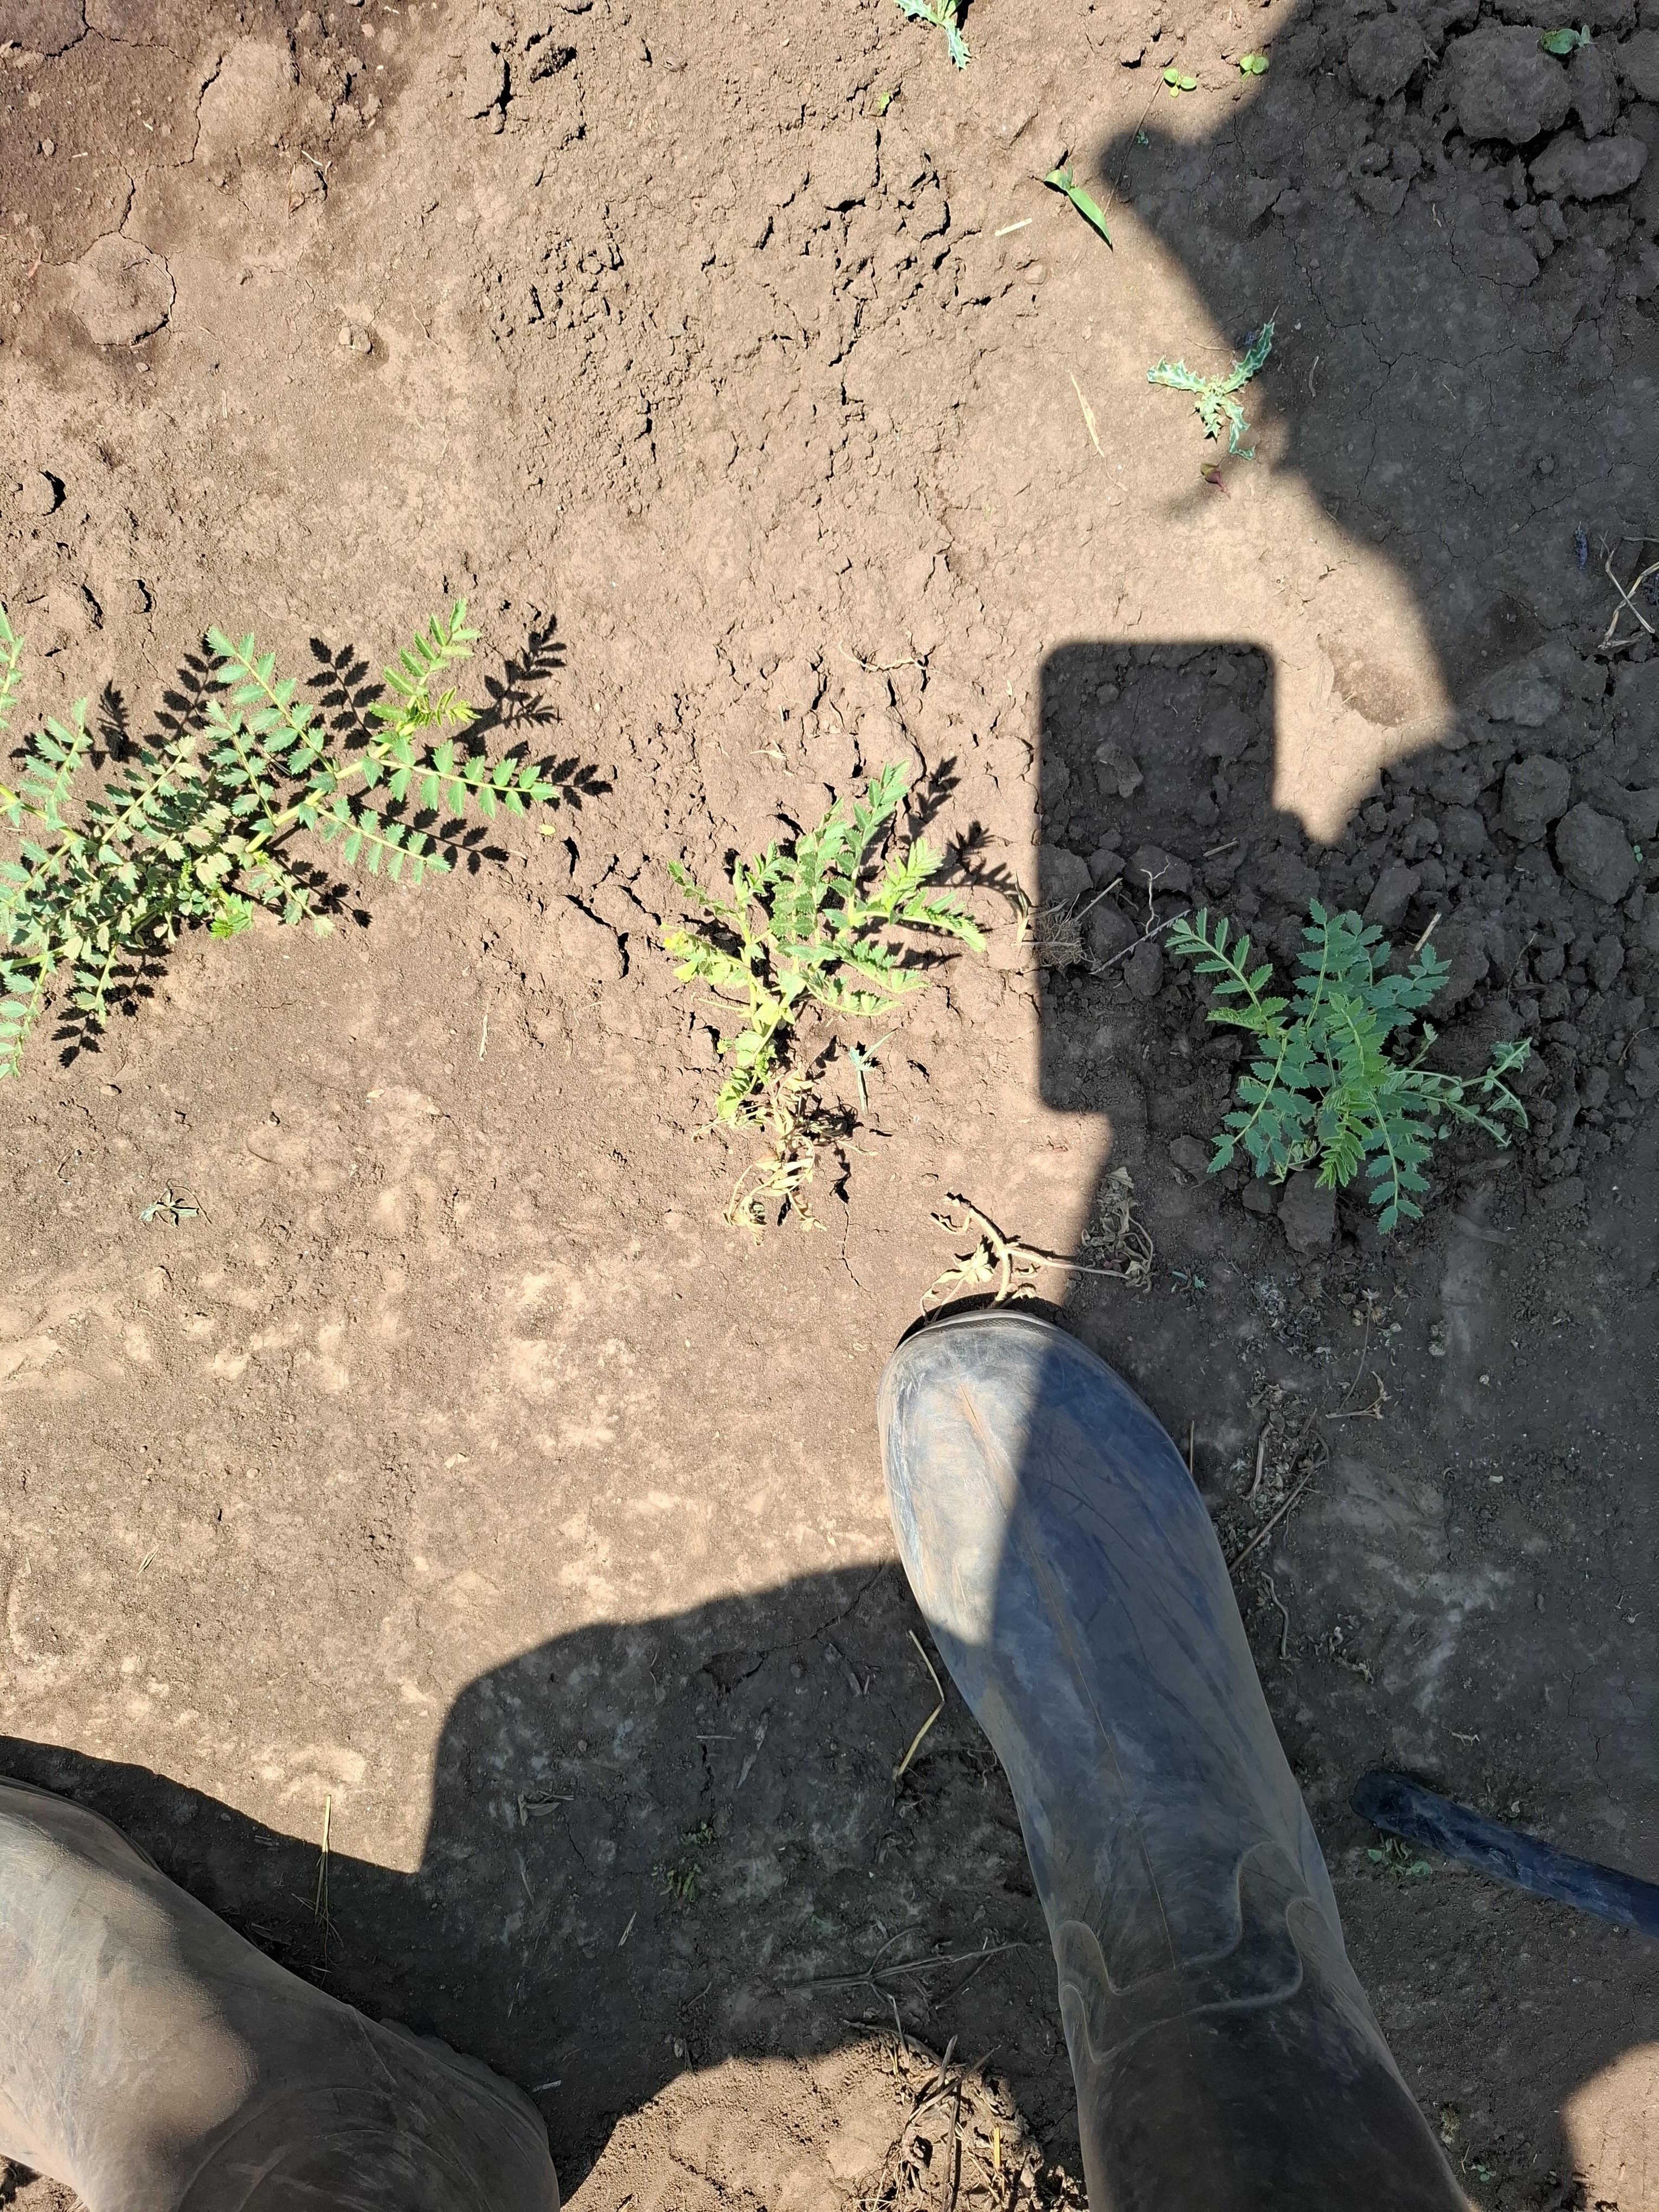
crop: chickpea
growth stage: vegetative
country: Tanzania
